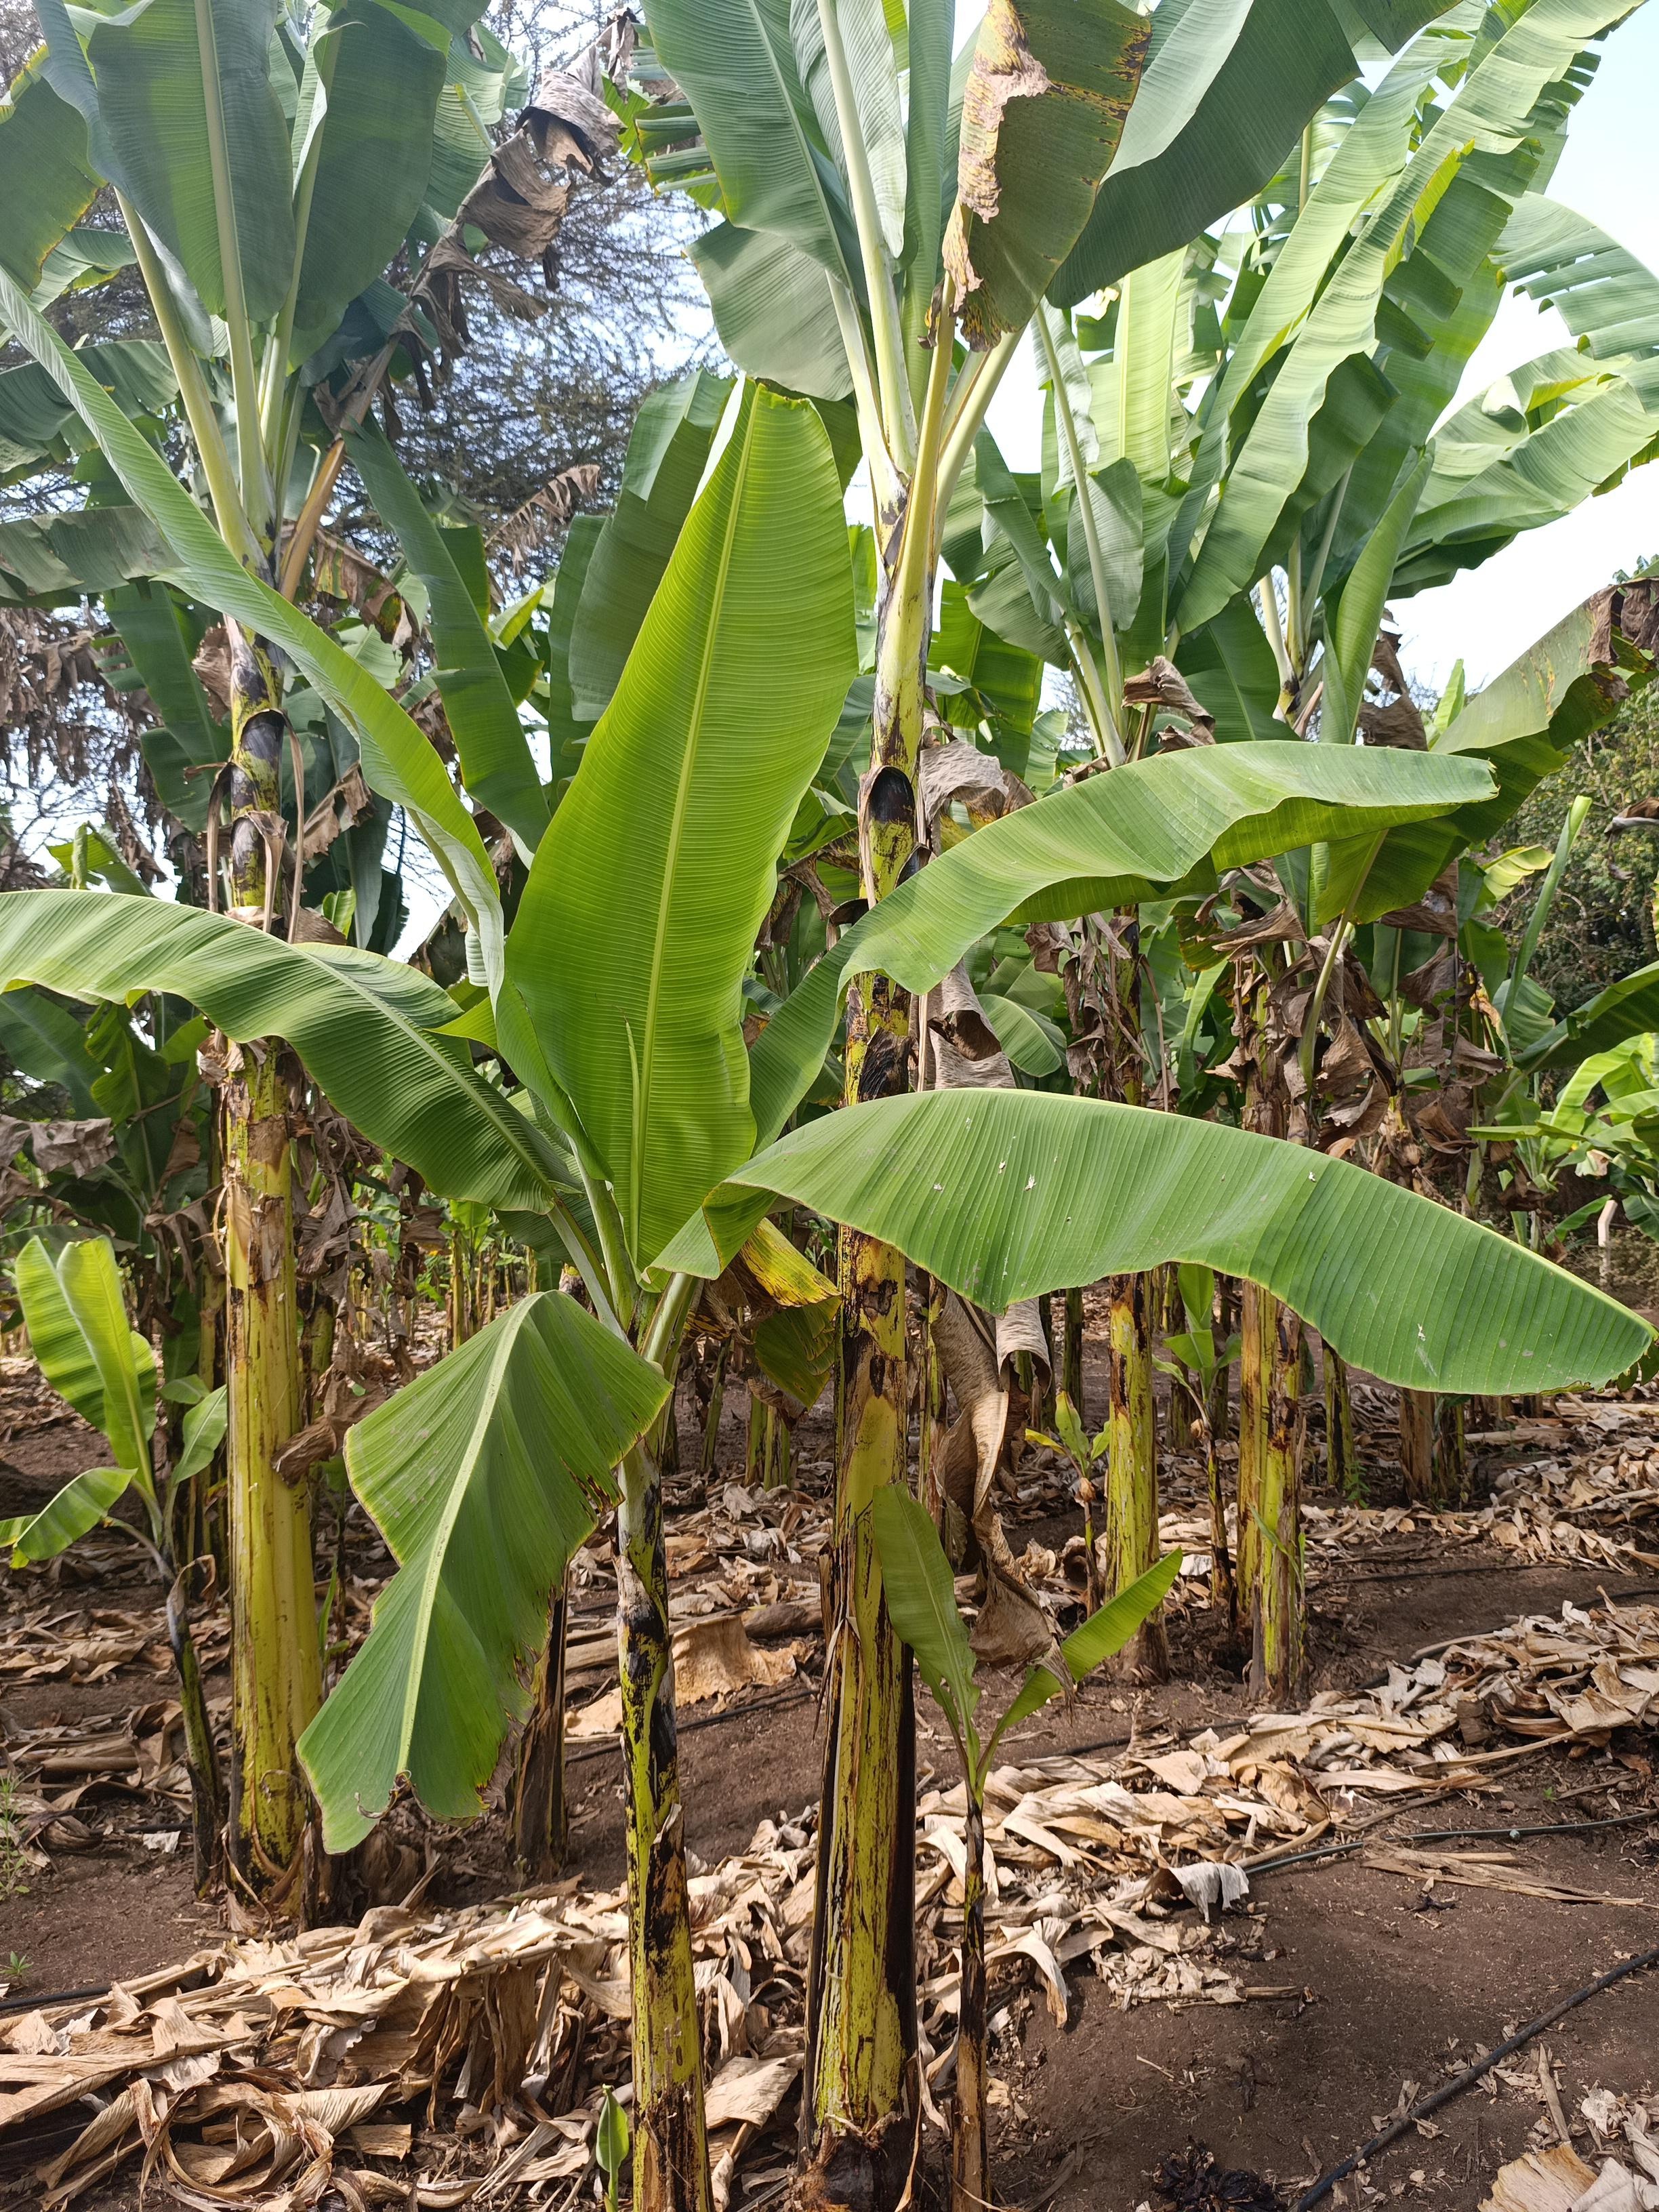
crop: banana
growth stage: vegetative
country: Tanzania
